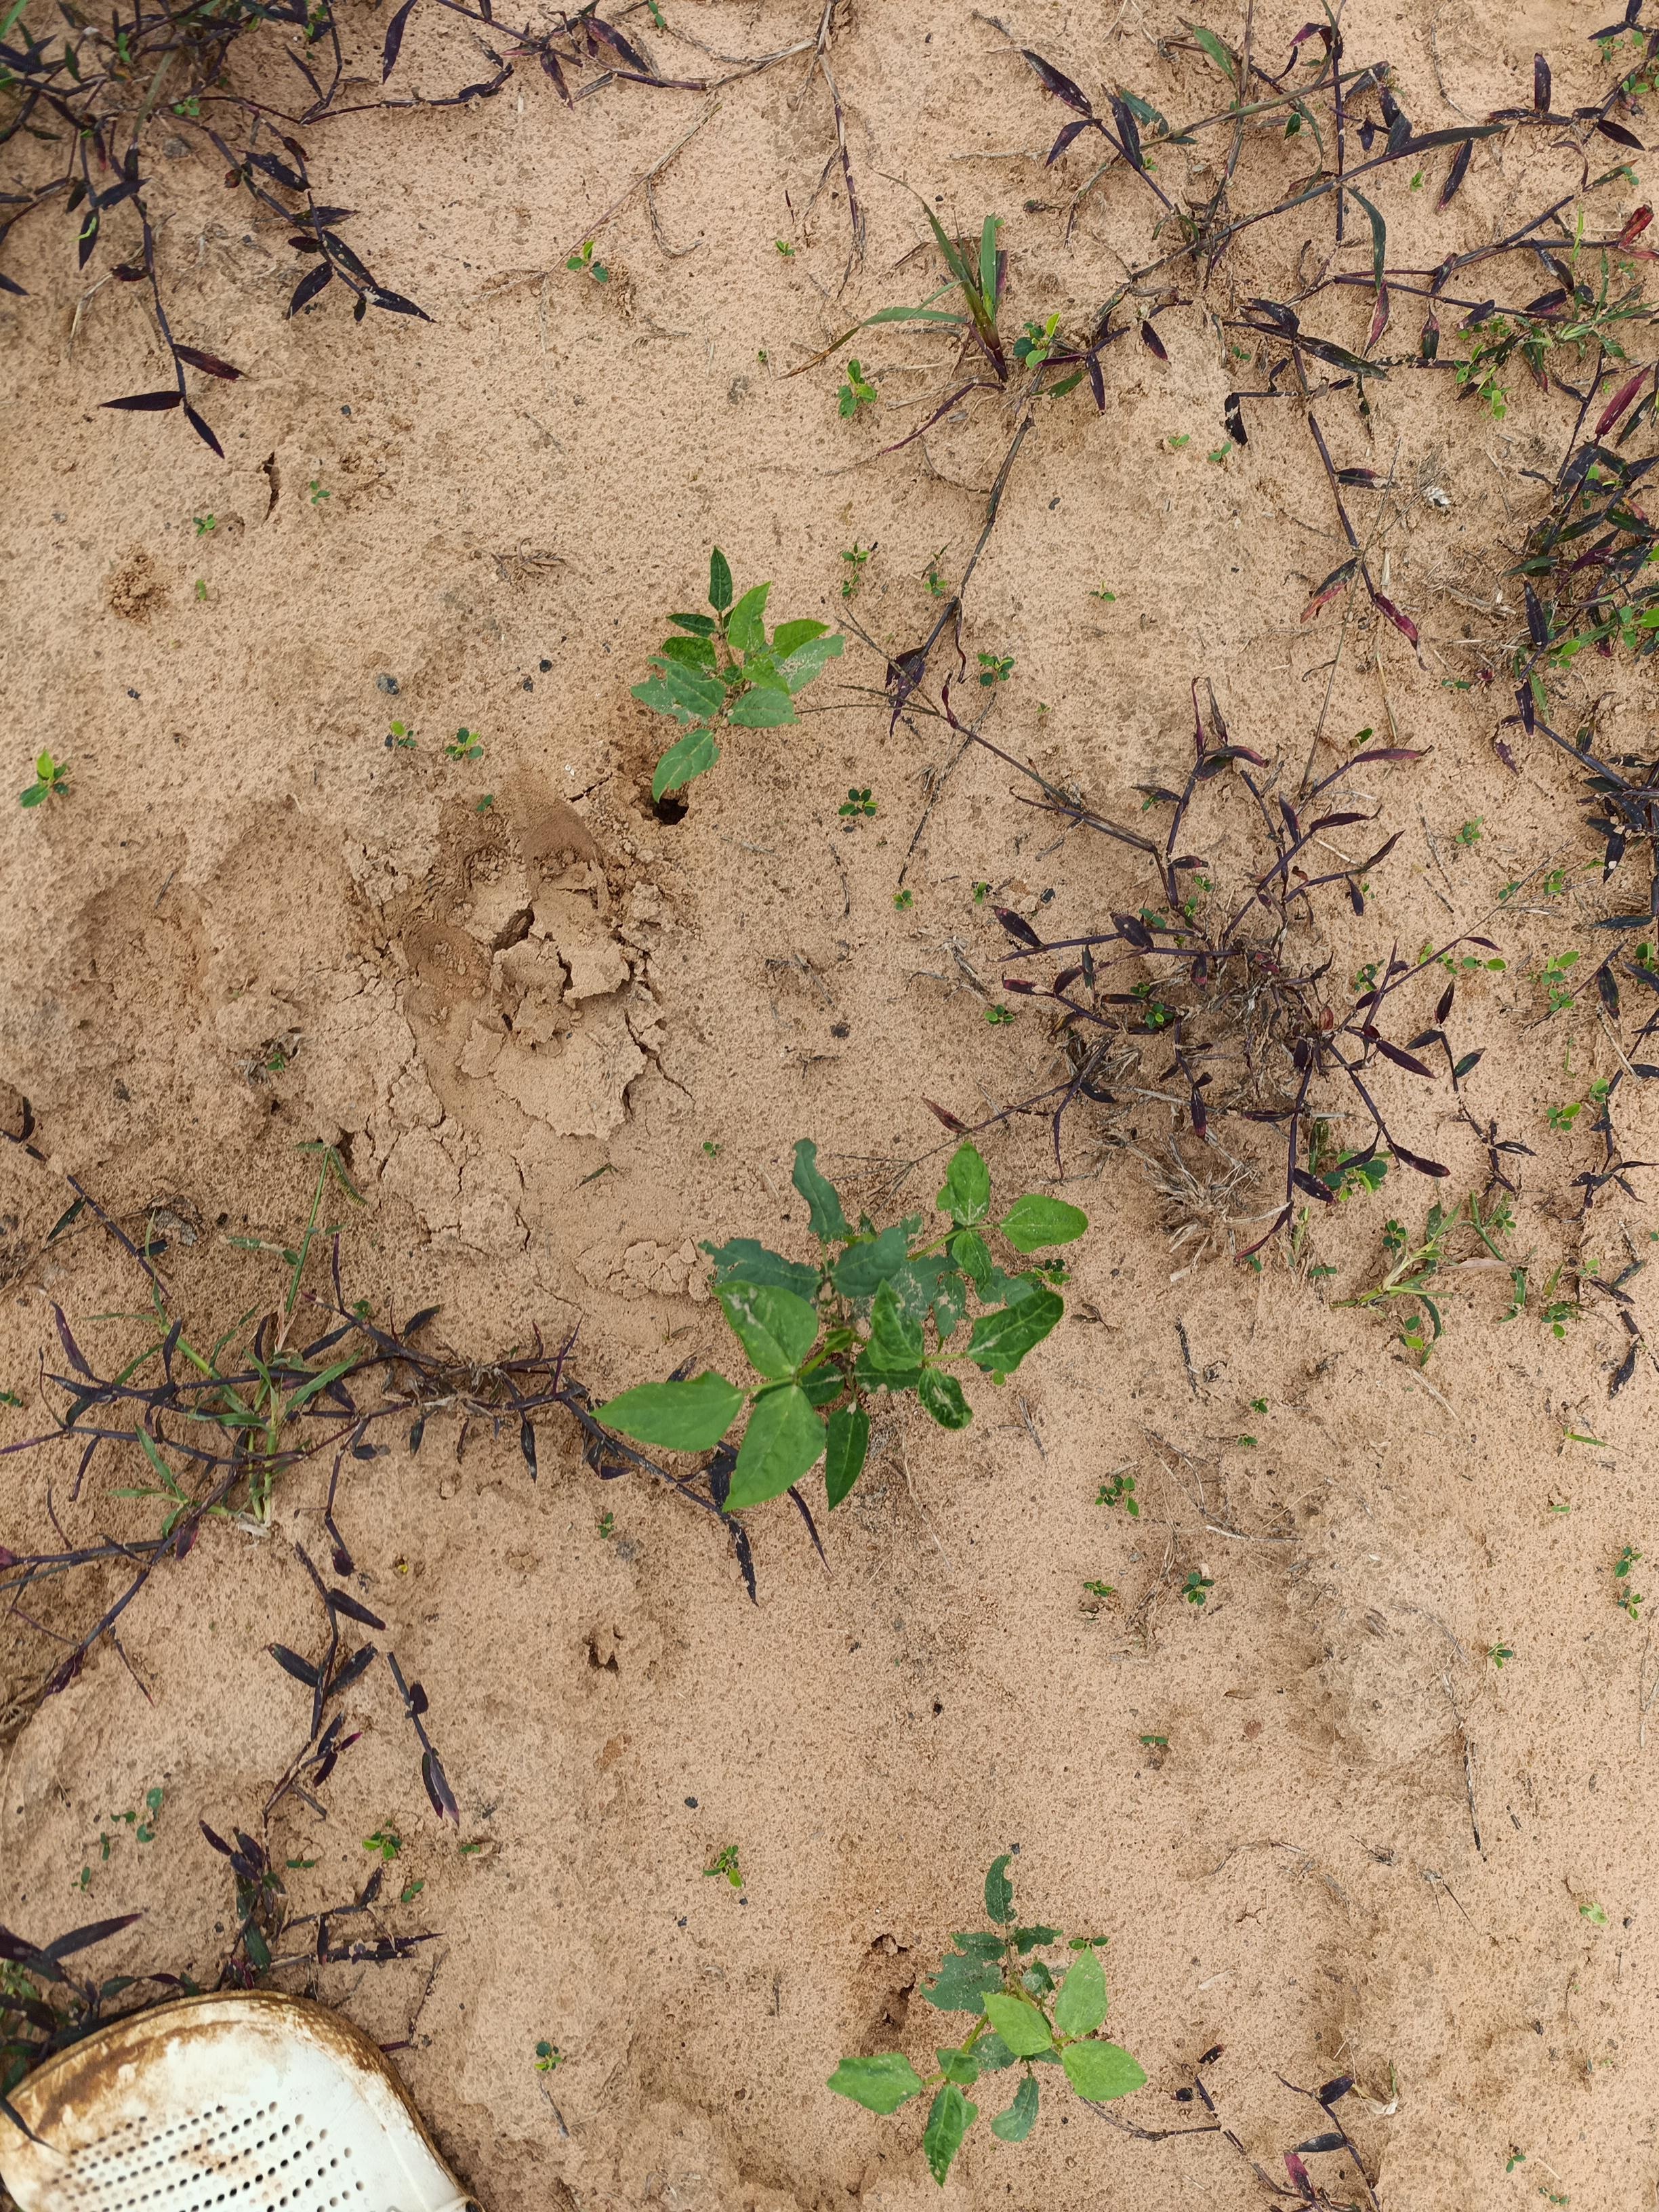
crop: cowpea
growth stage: emergence
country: Nigeria
